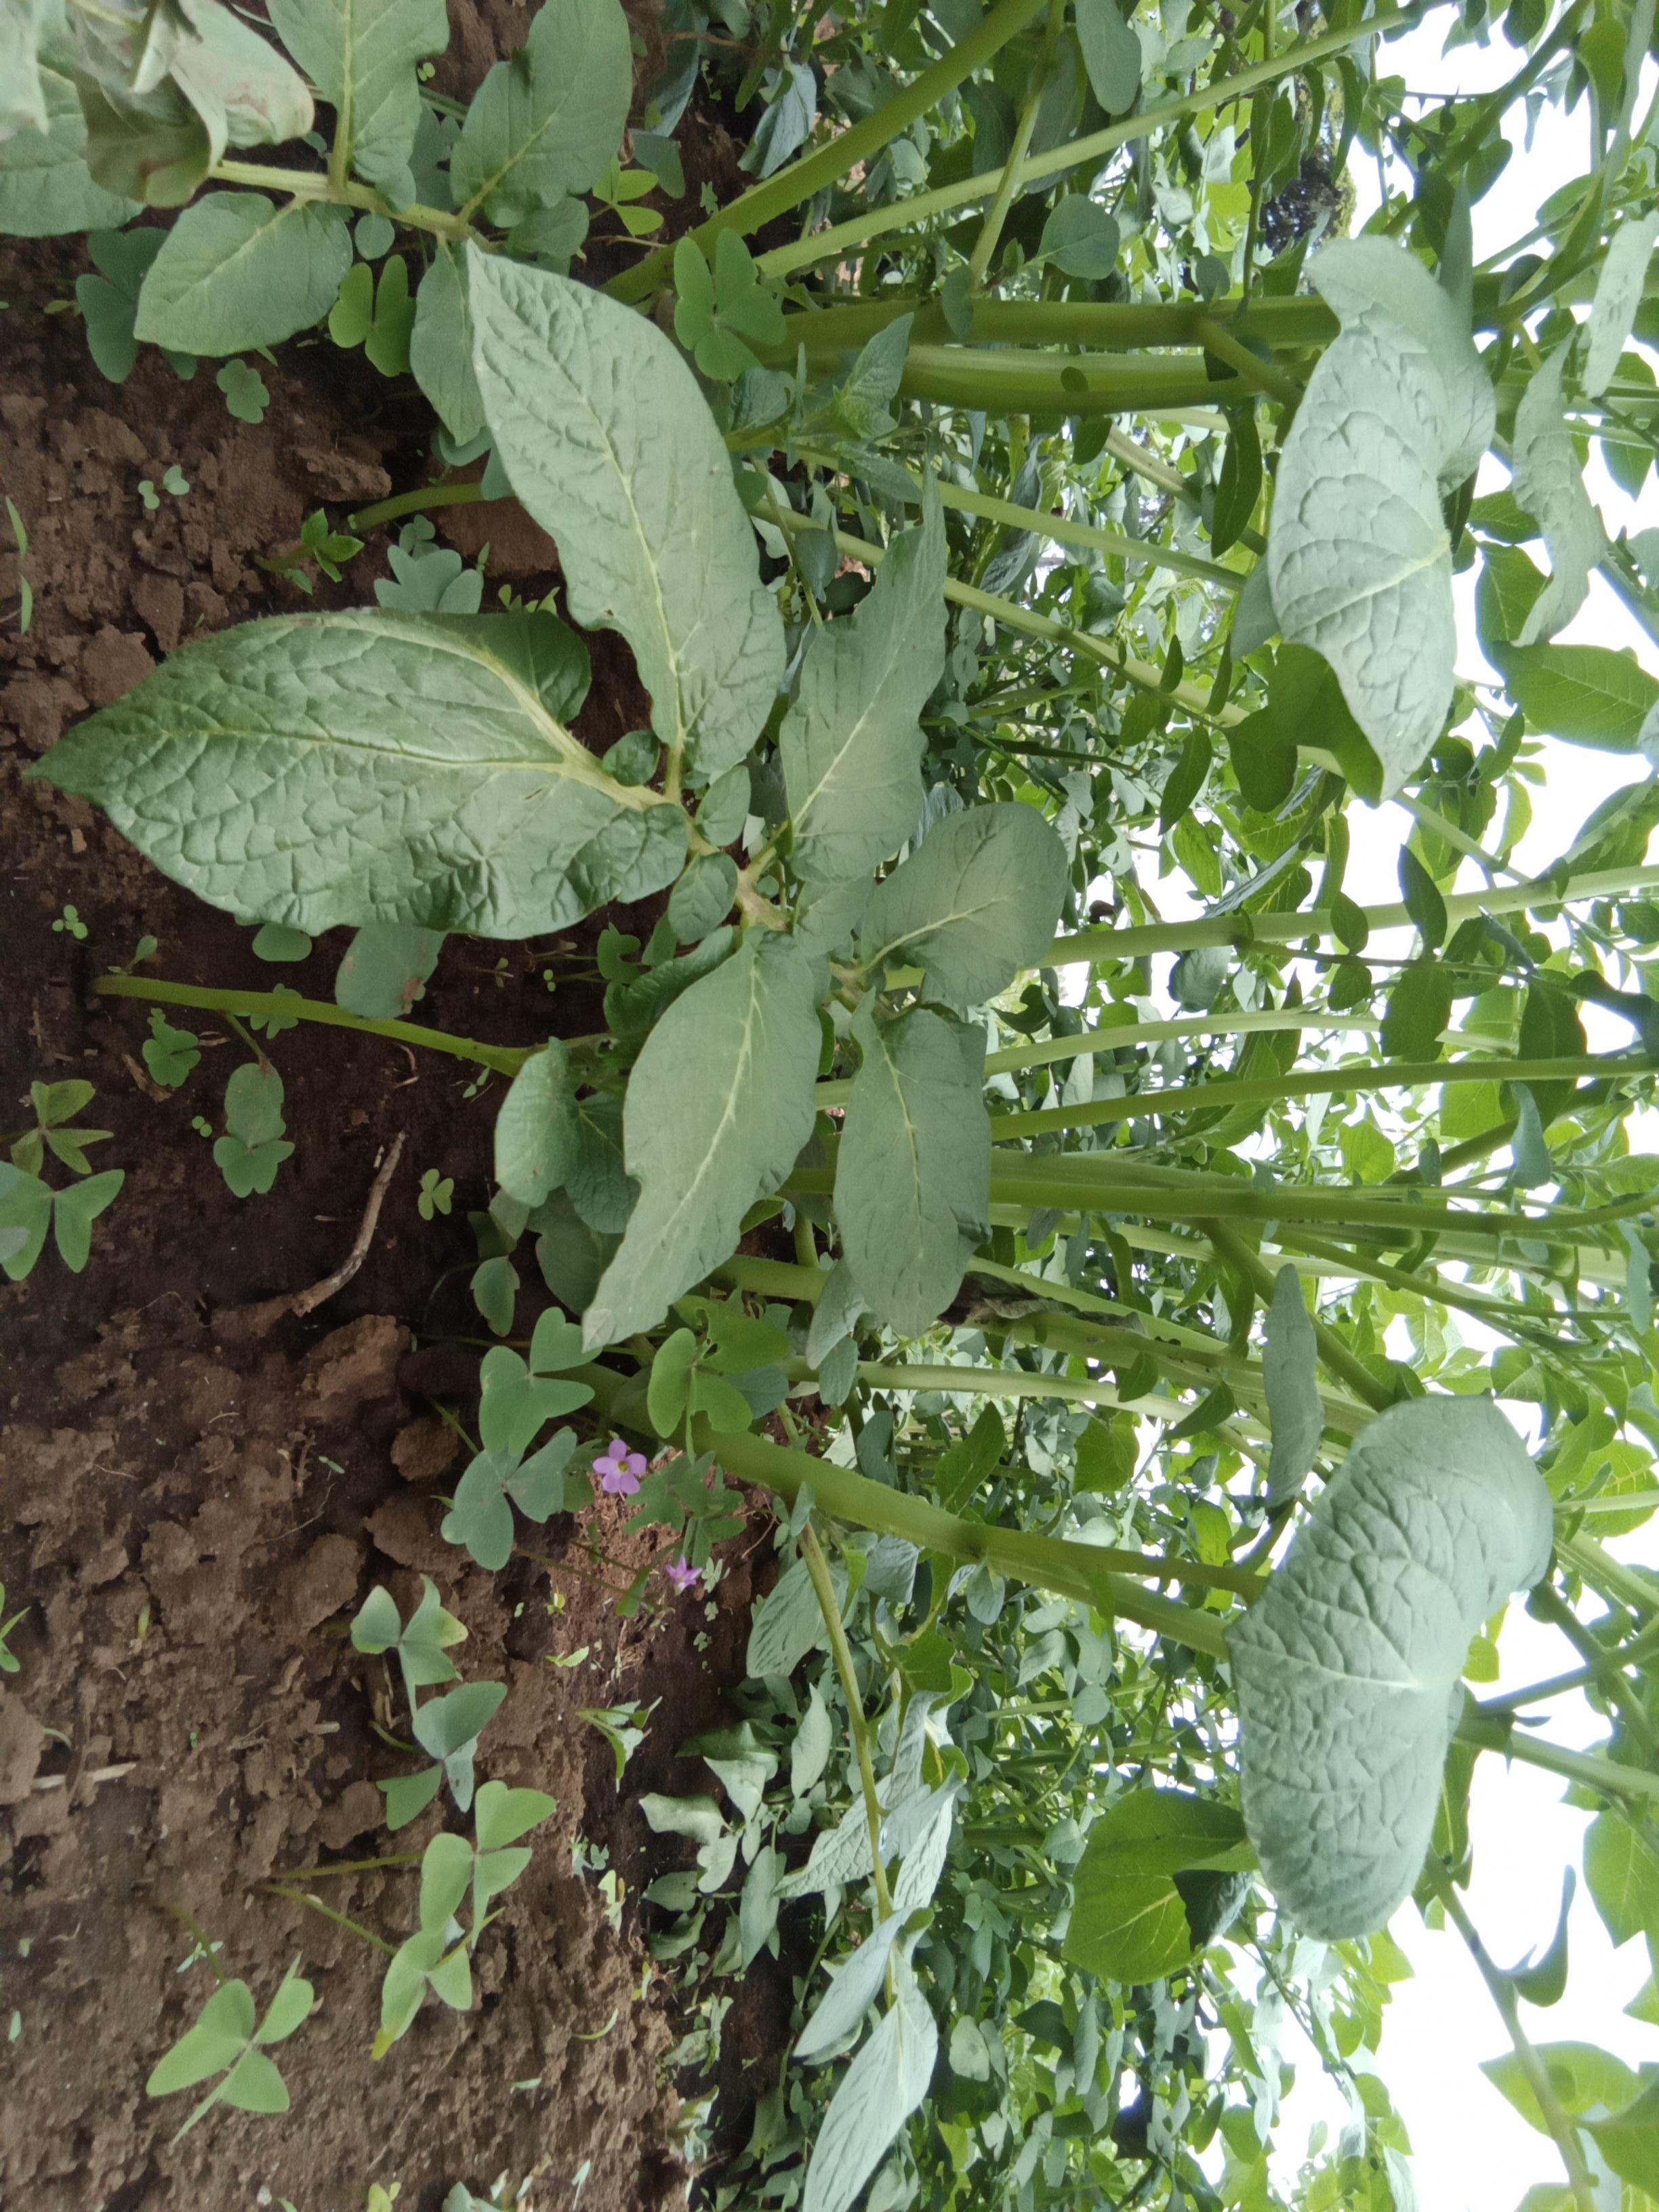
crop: potato
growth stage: vegetative
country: Kenya
